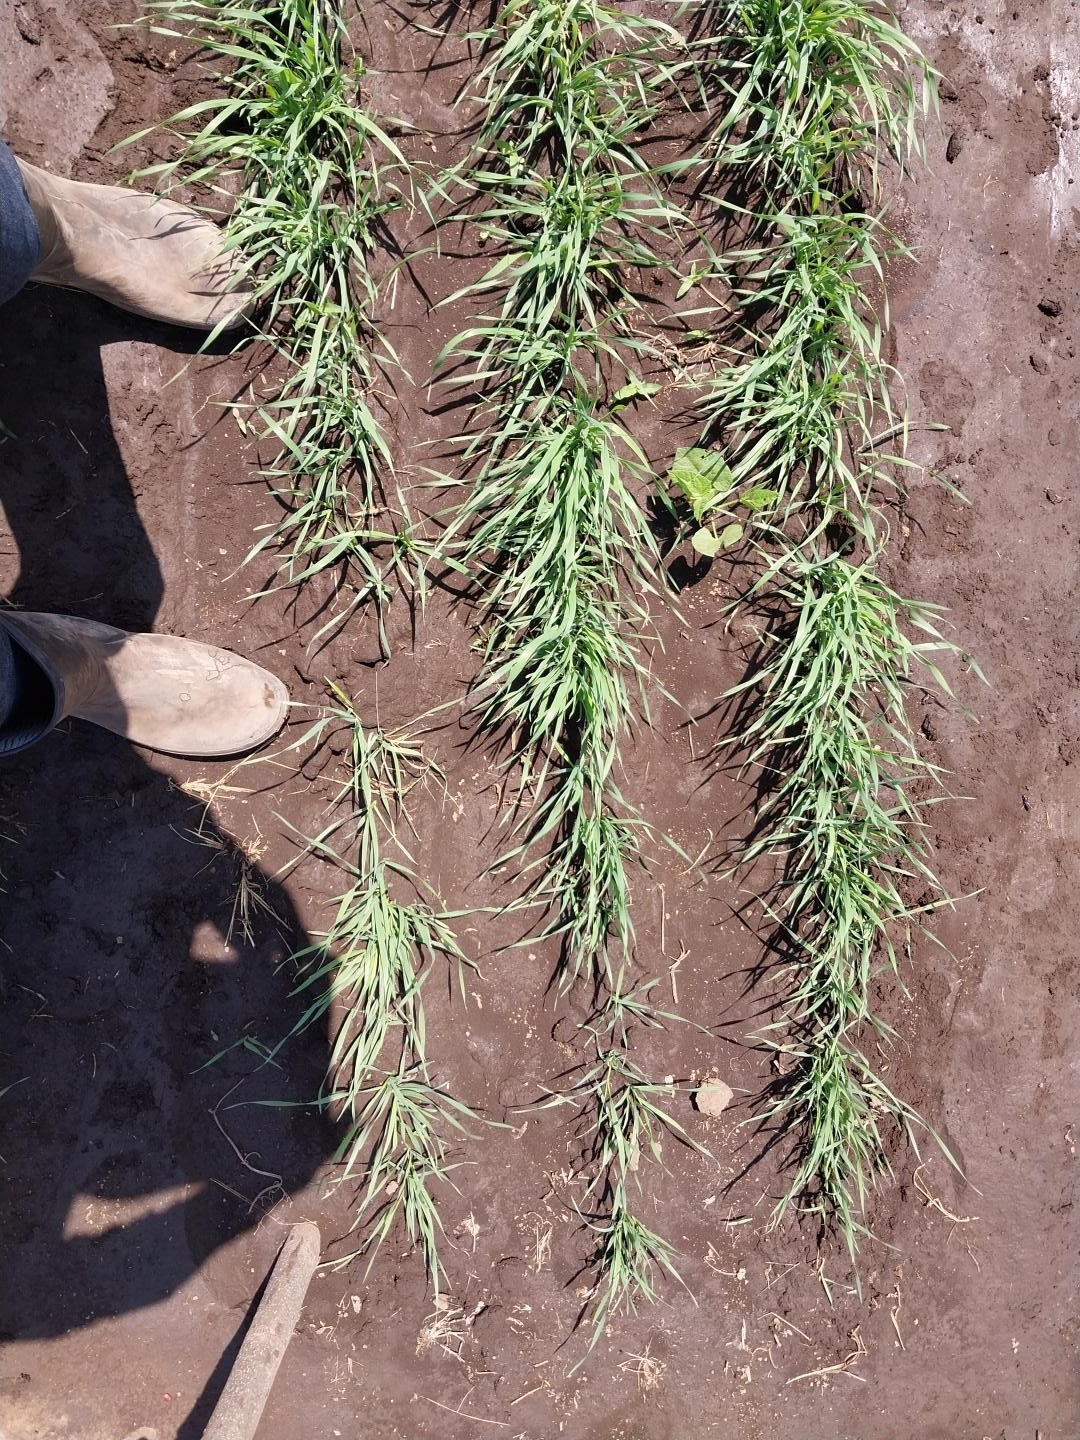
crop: wheat
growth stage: vegetative
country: Tanzania
